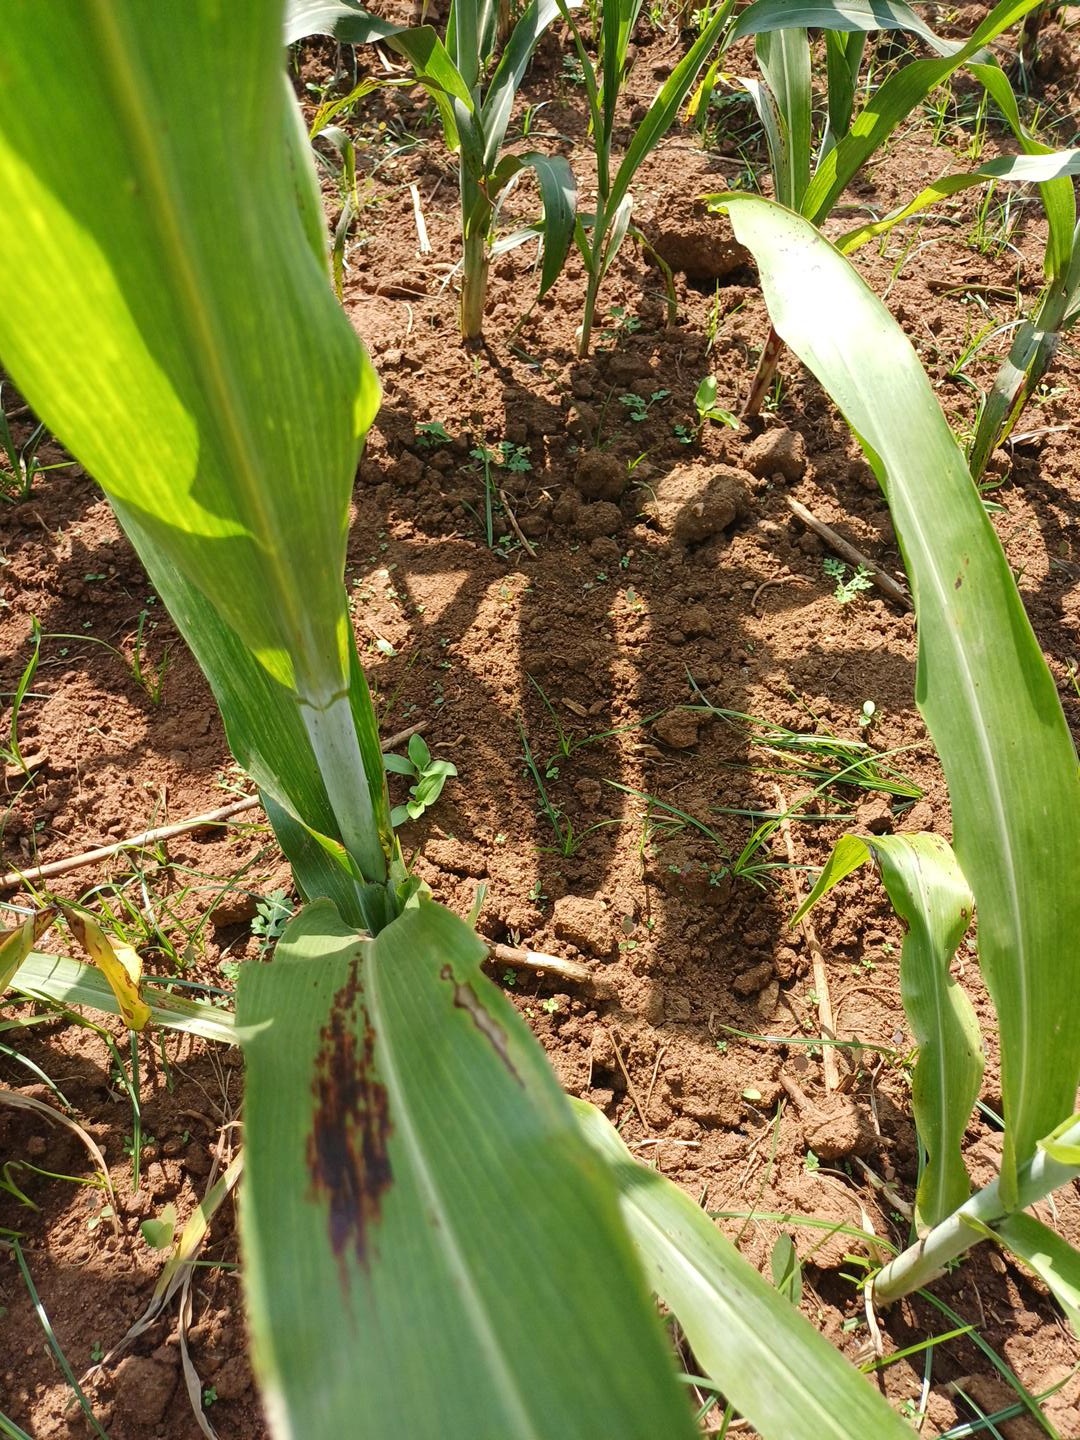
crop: sorghum
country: Kenya
